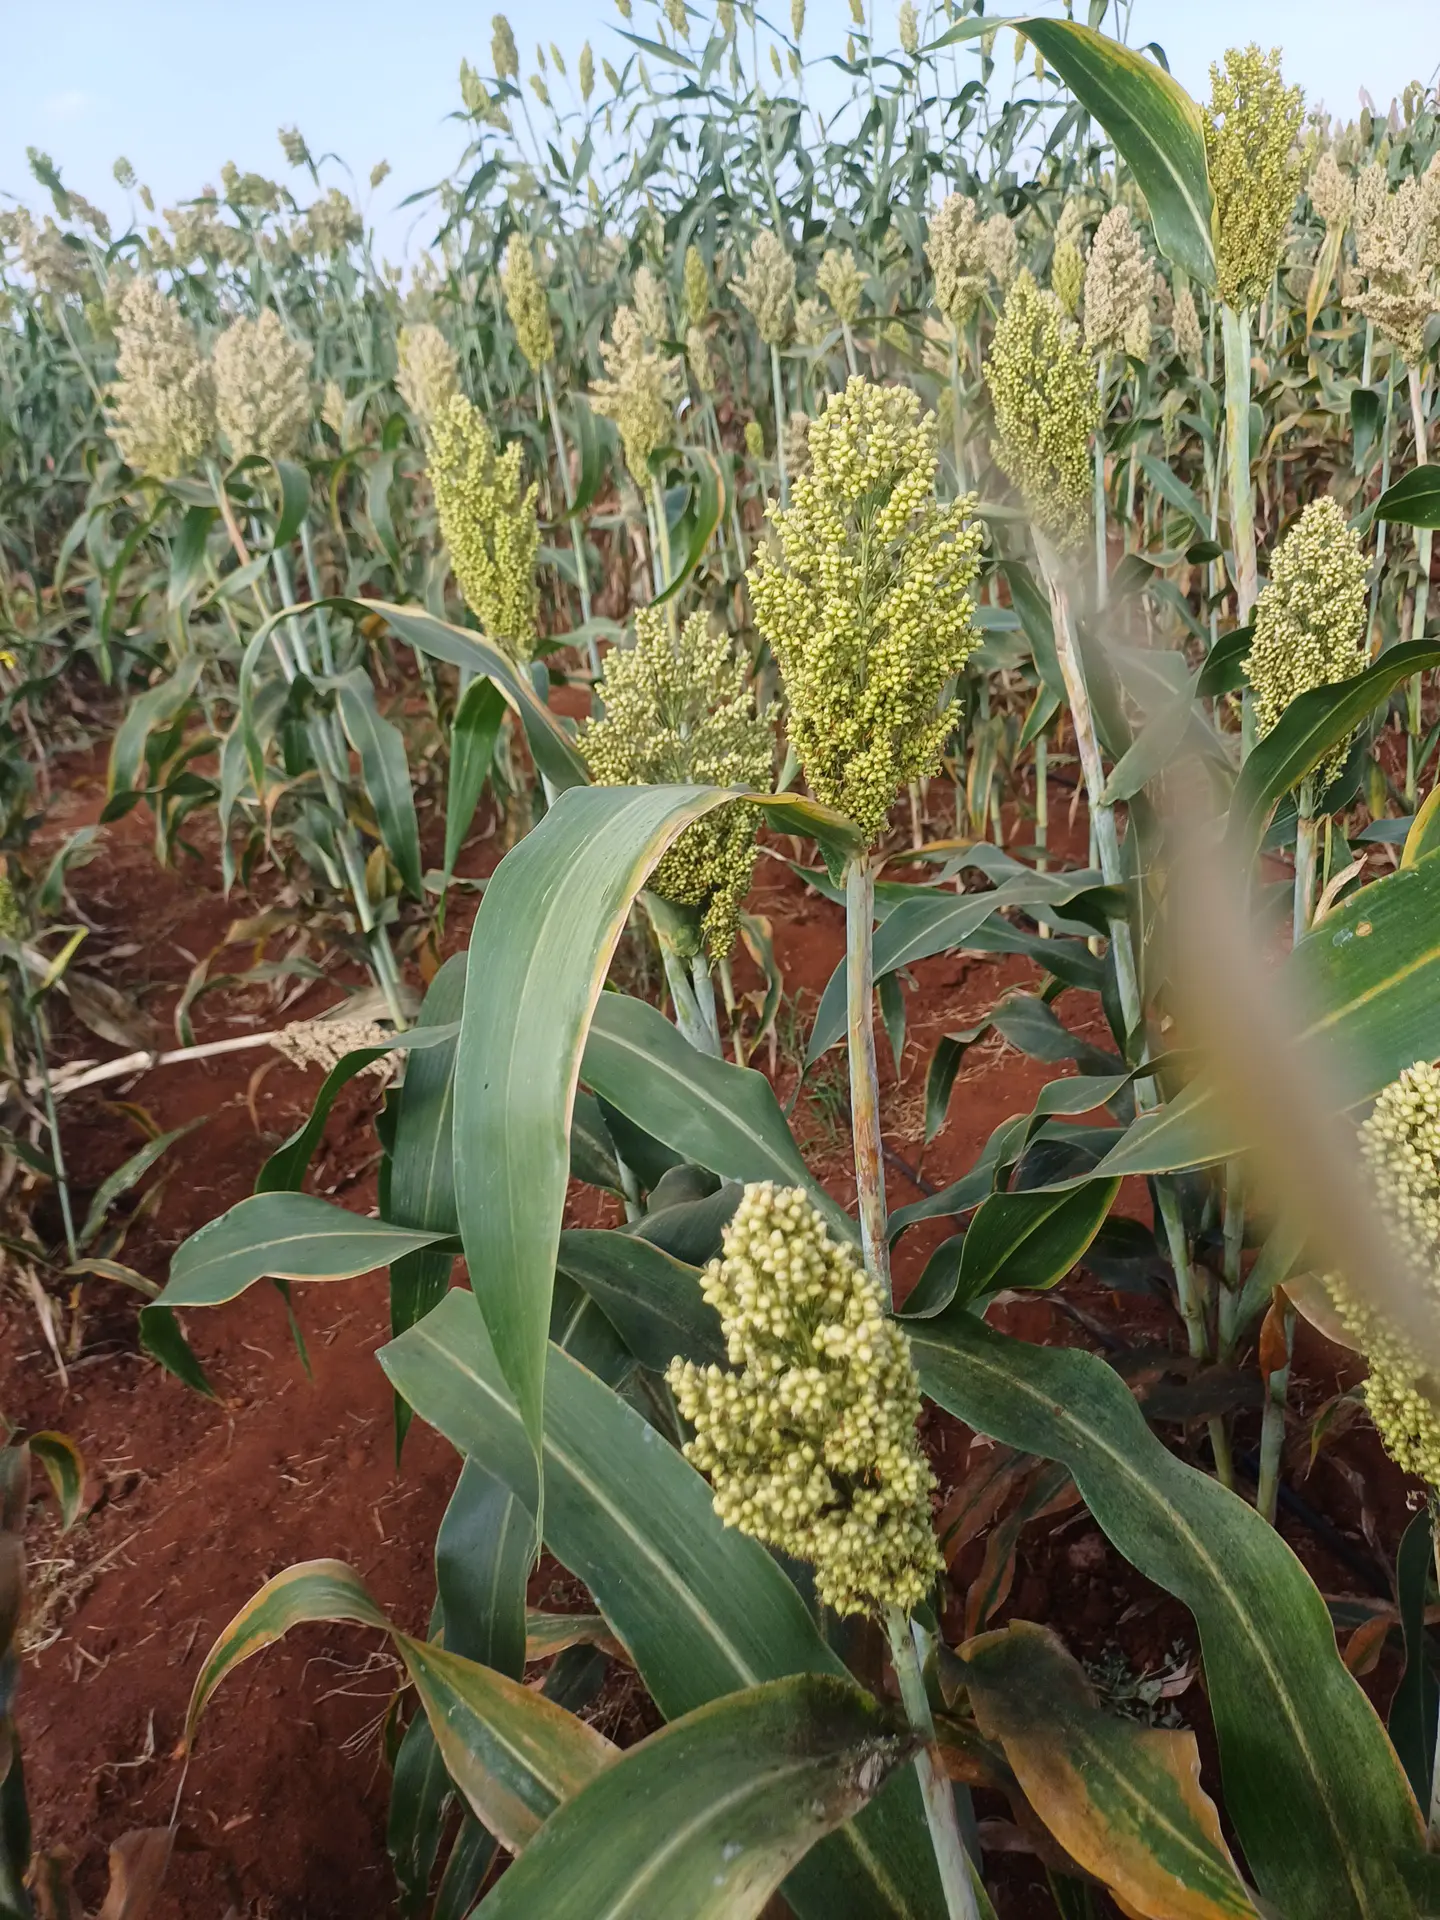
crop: sorghum
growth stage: filling grain
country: Kenya
